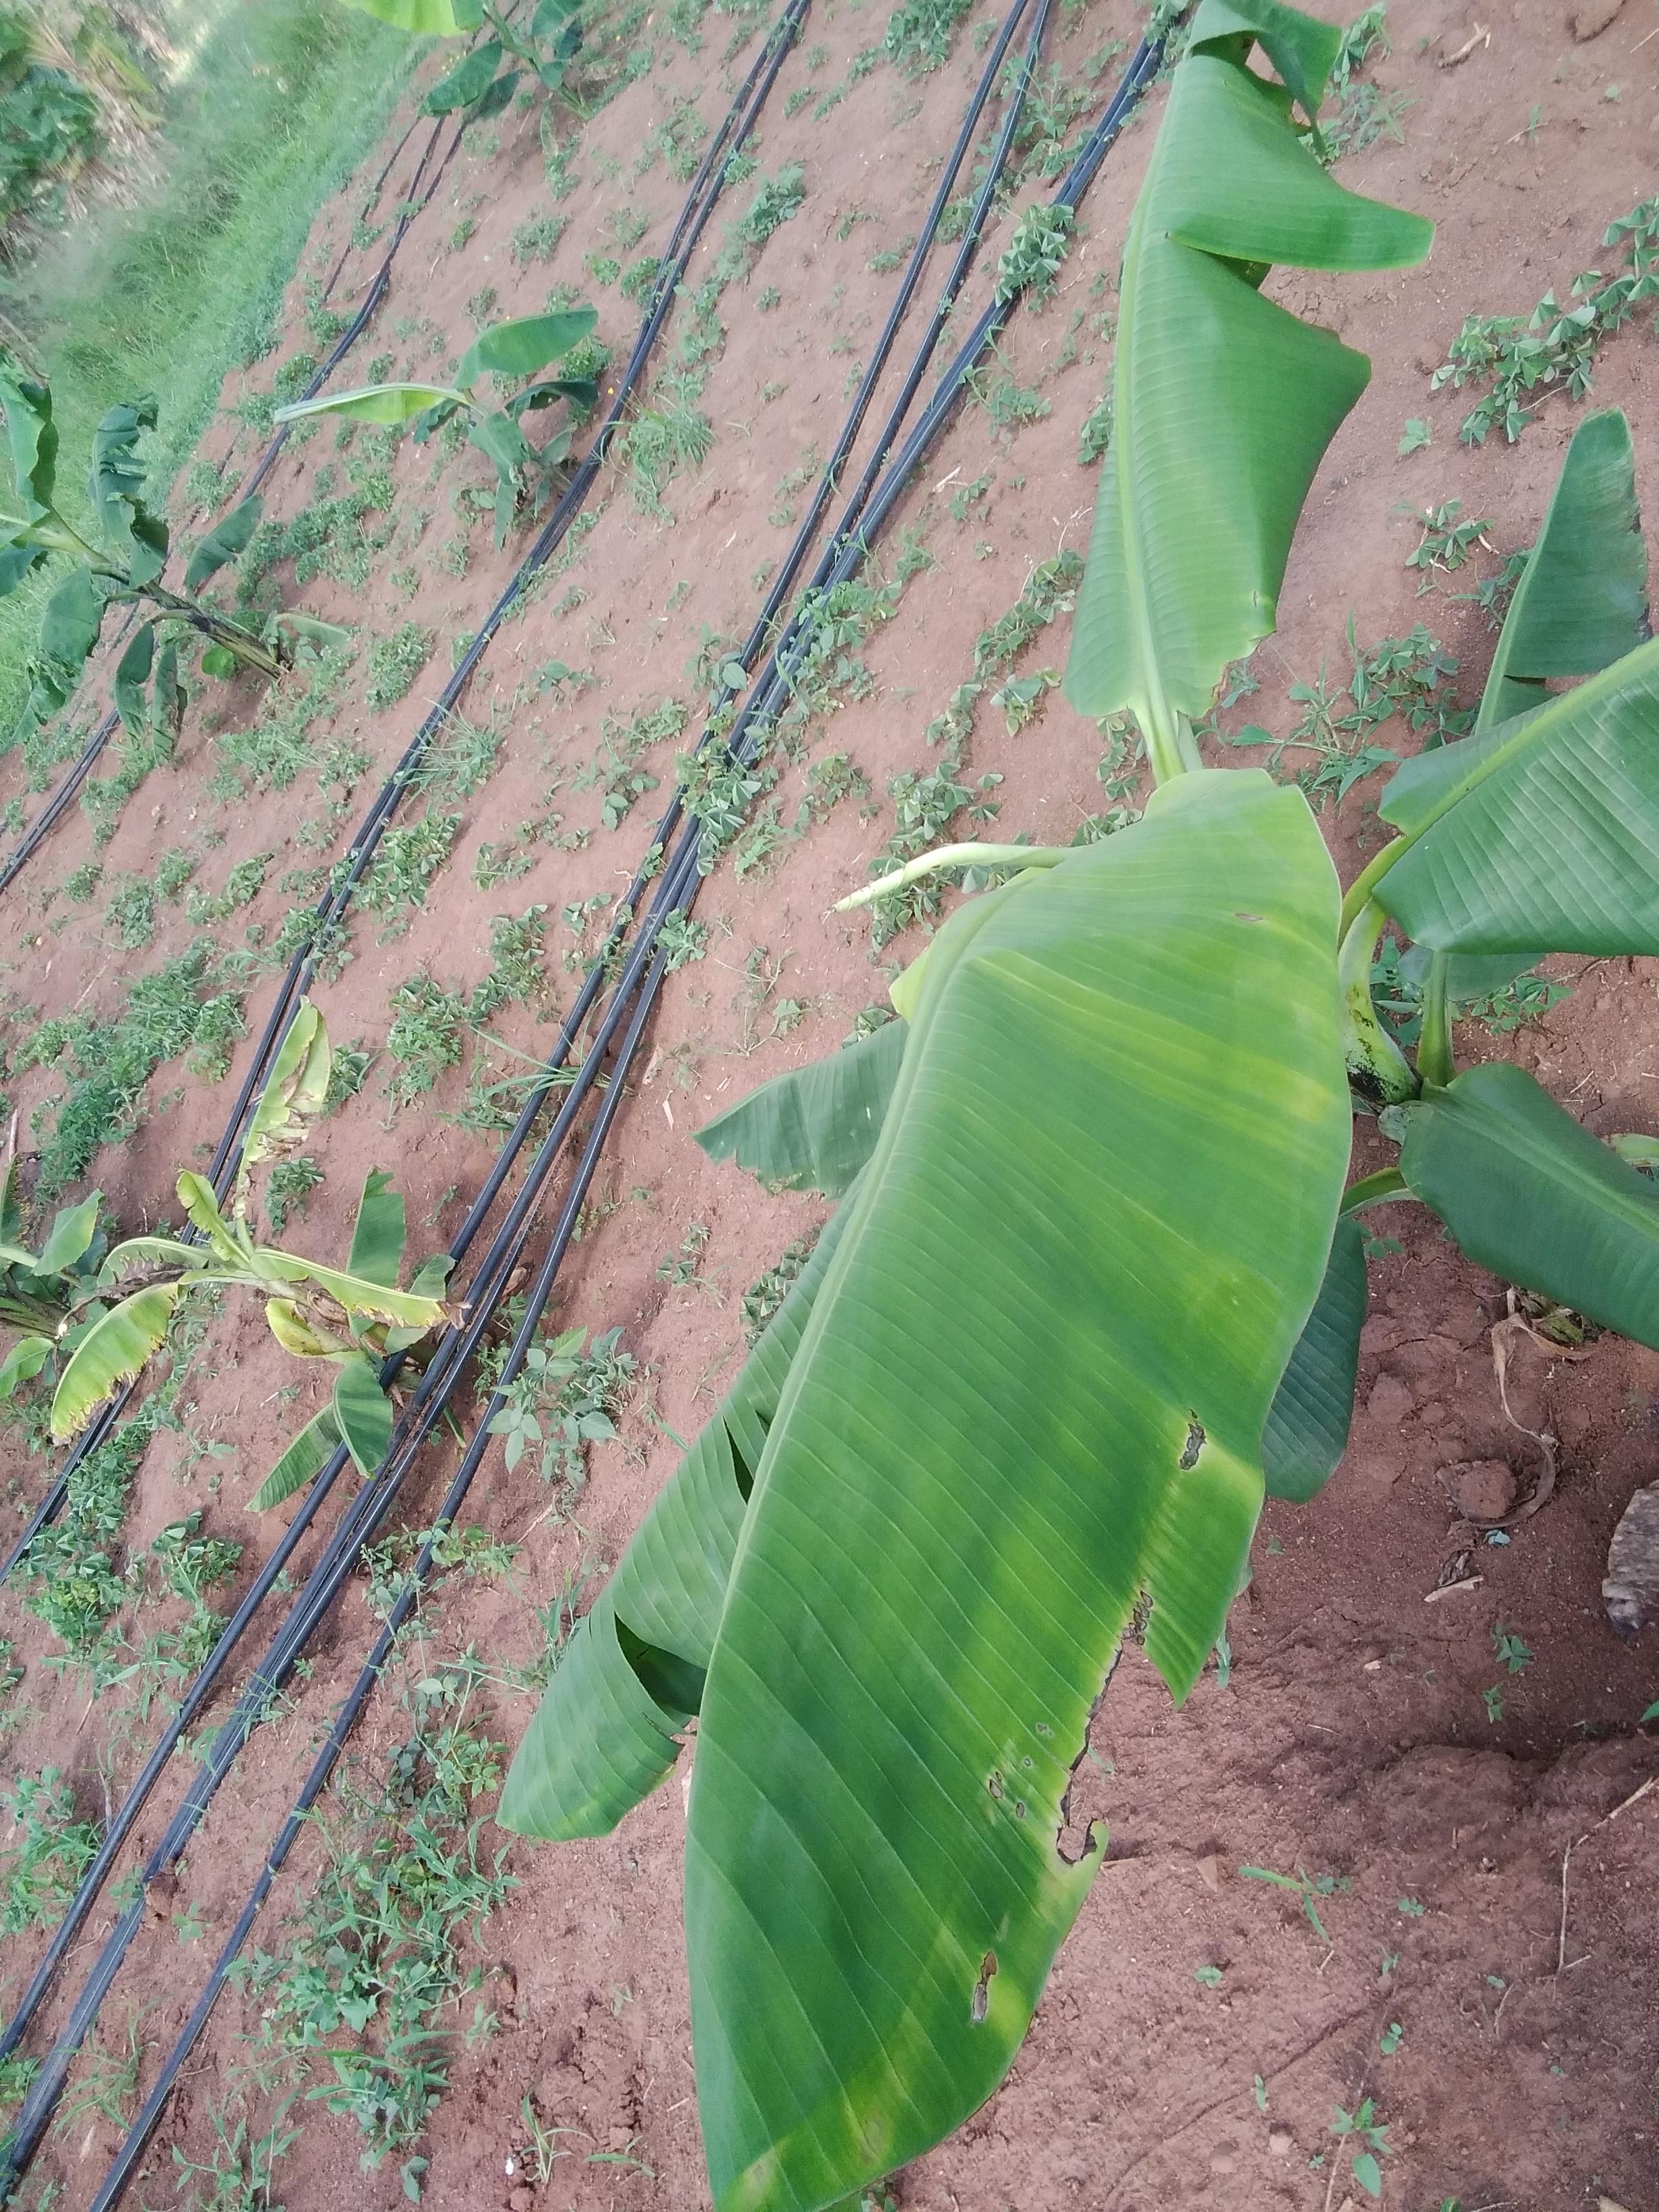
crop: banana
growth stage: vegetative
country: Uganda
